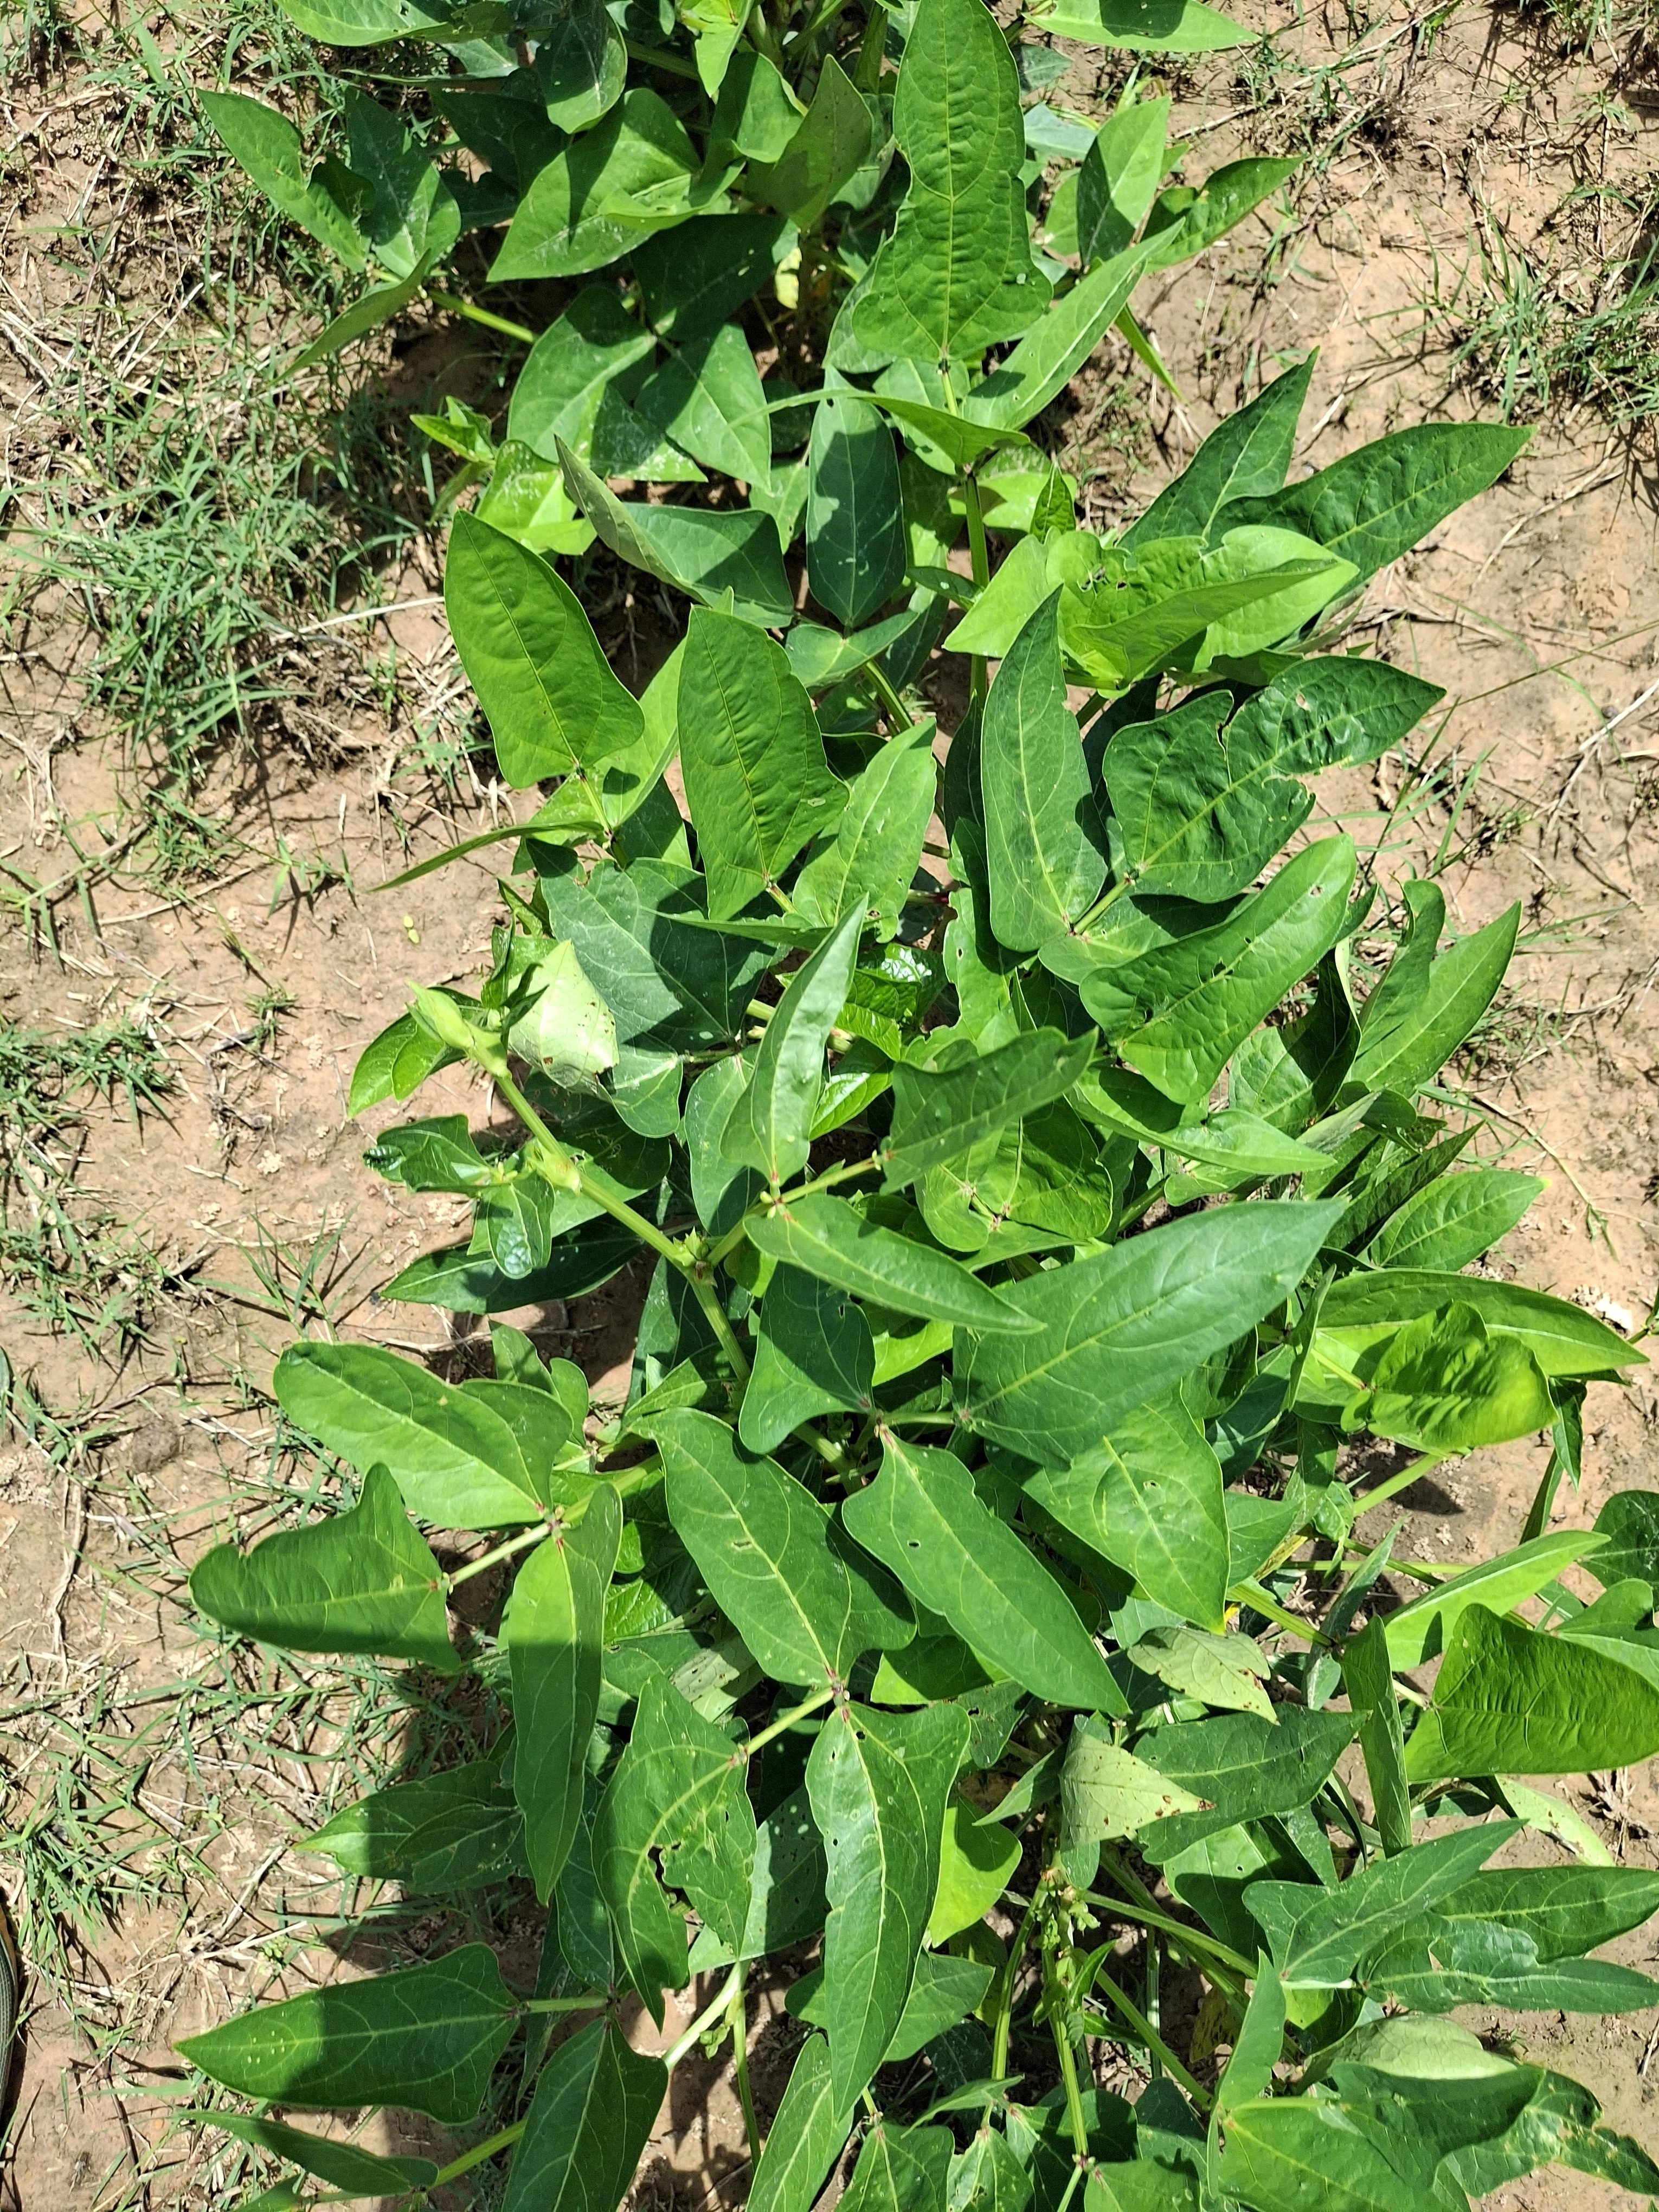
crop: cowpea
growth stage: flowering
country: Nigeria
